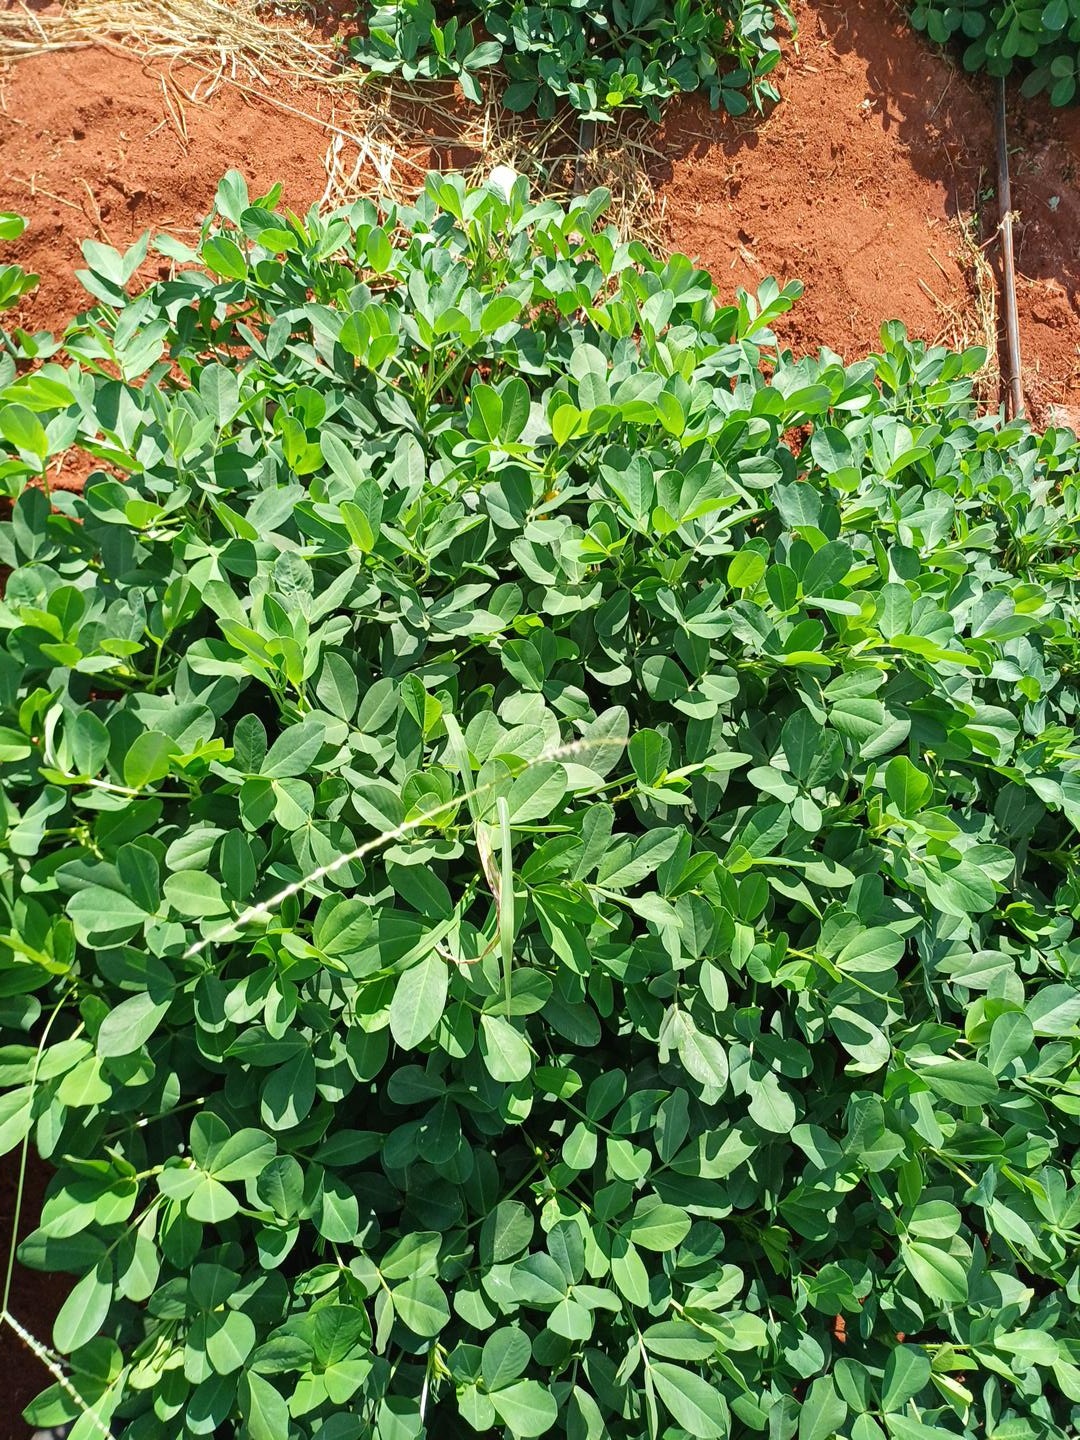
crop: groundnut
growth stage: pegging
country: Kenya
